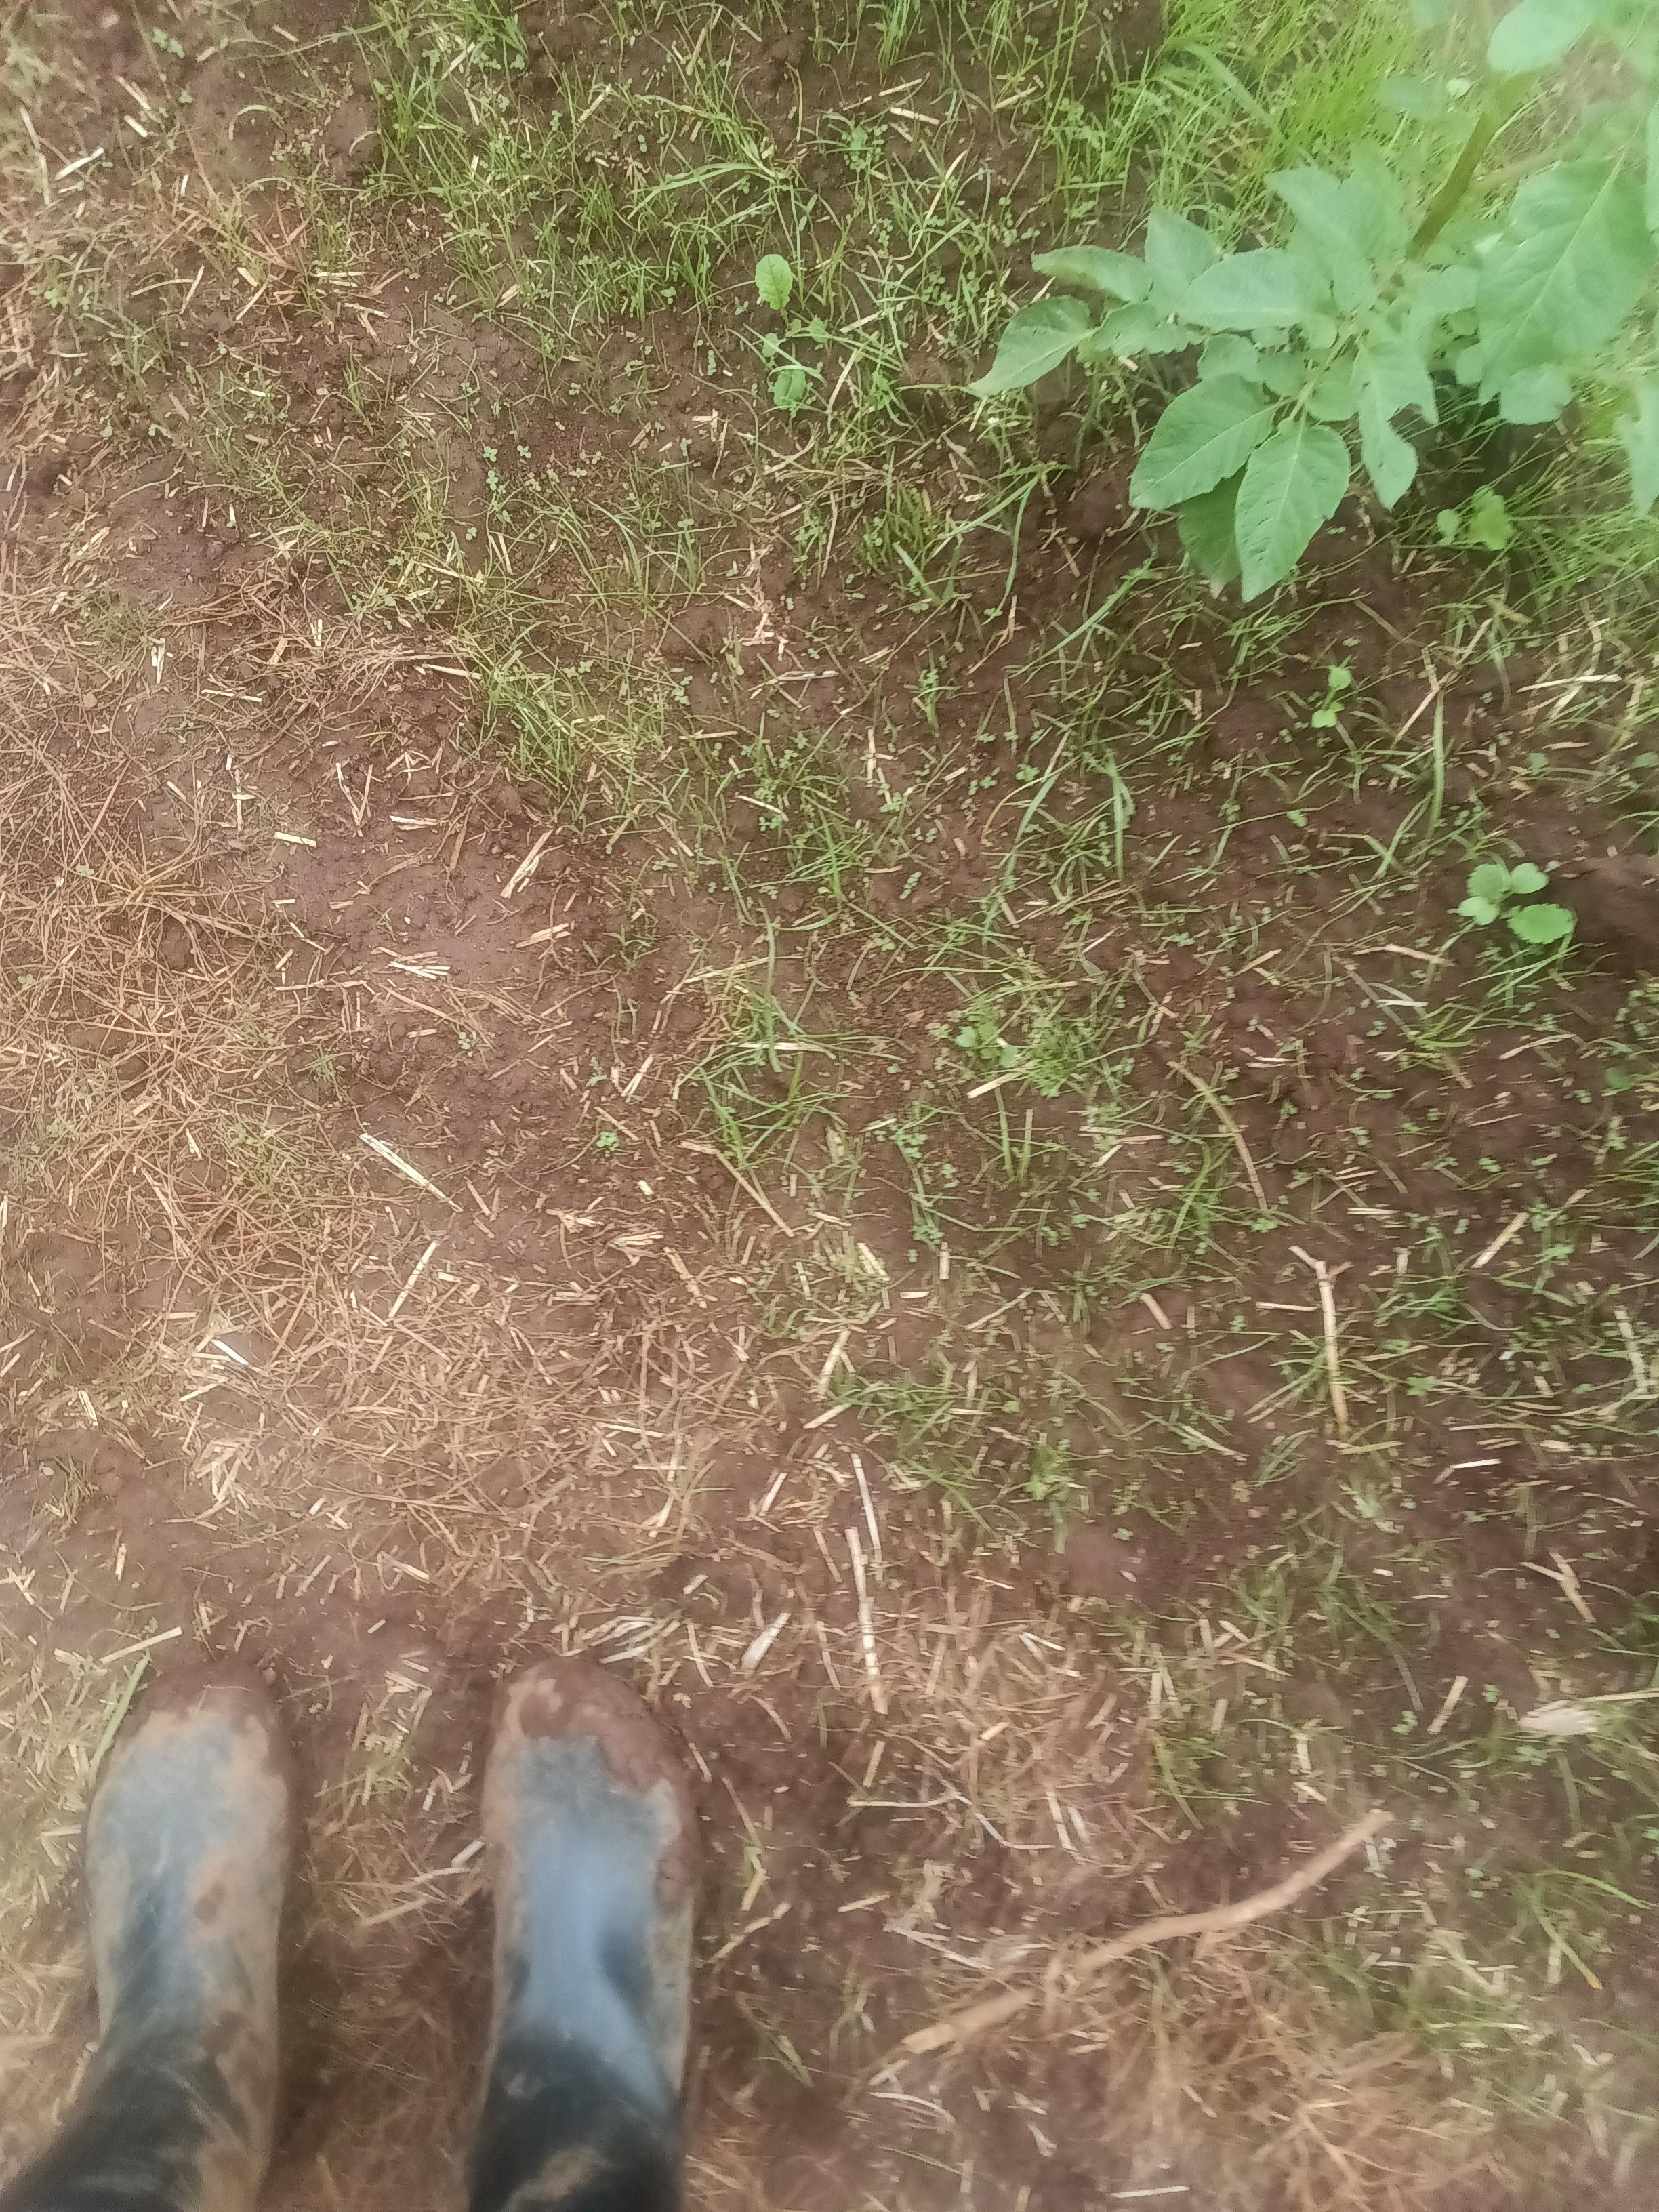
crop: potato
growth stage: vegetative
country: Kenya
